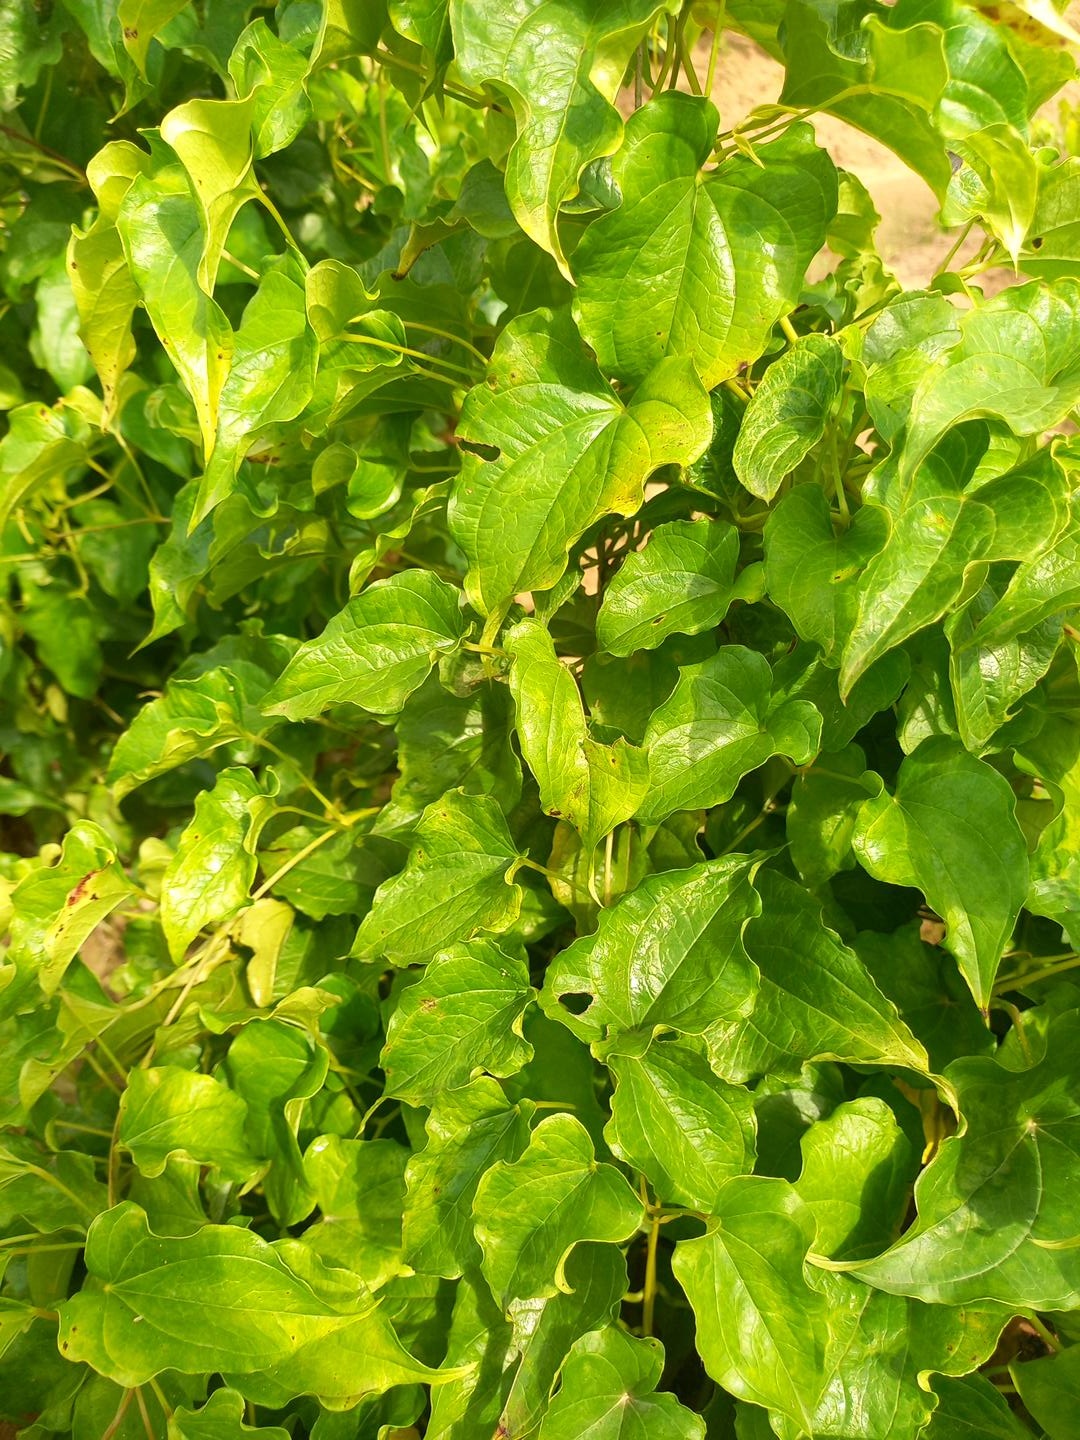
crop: yam
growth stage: vegetative
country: Nigeria
